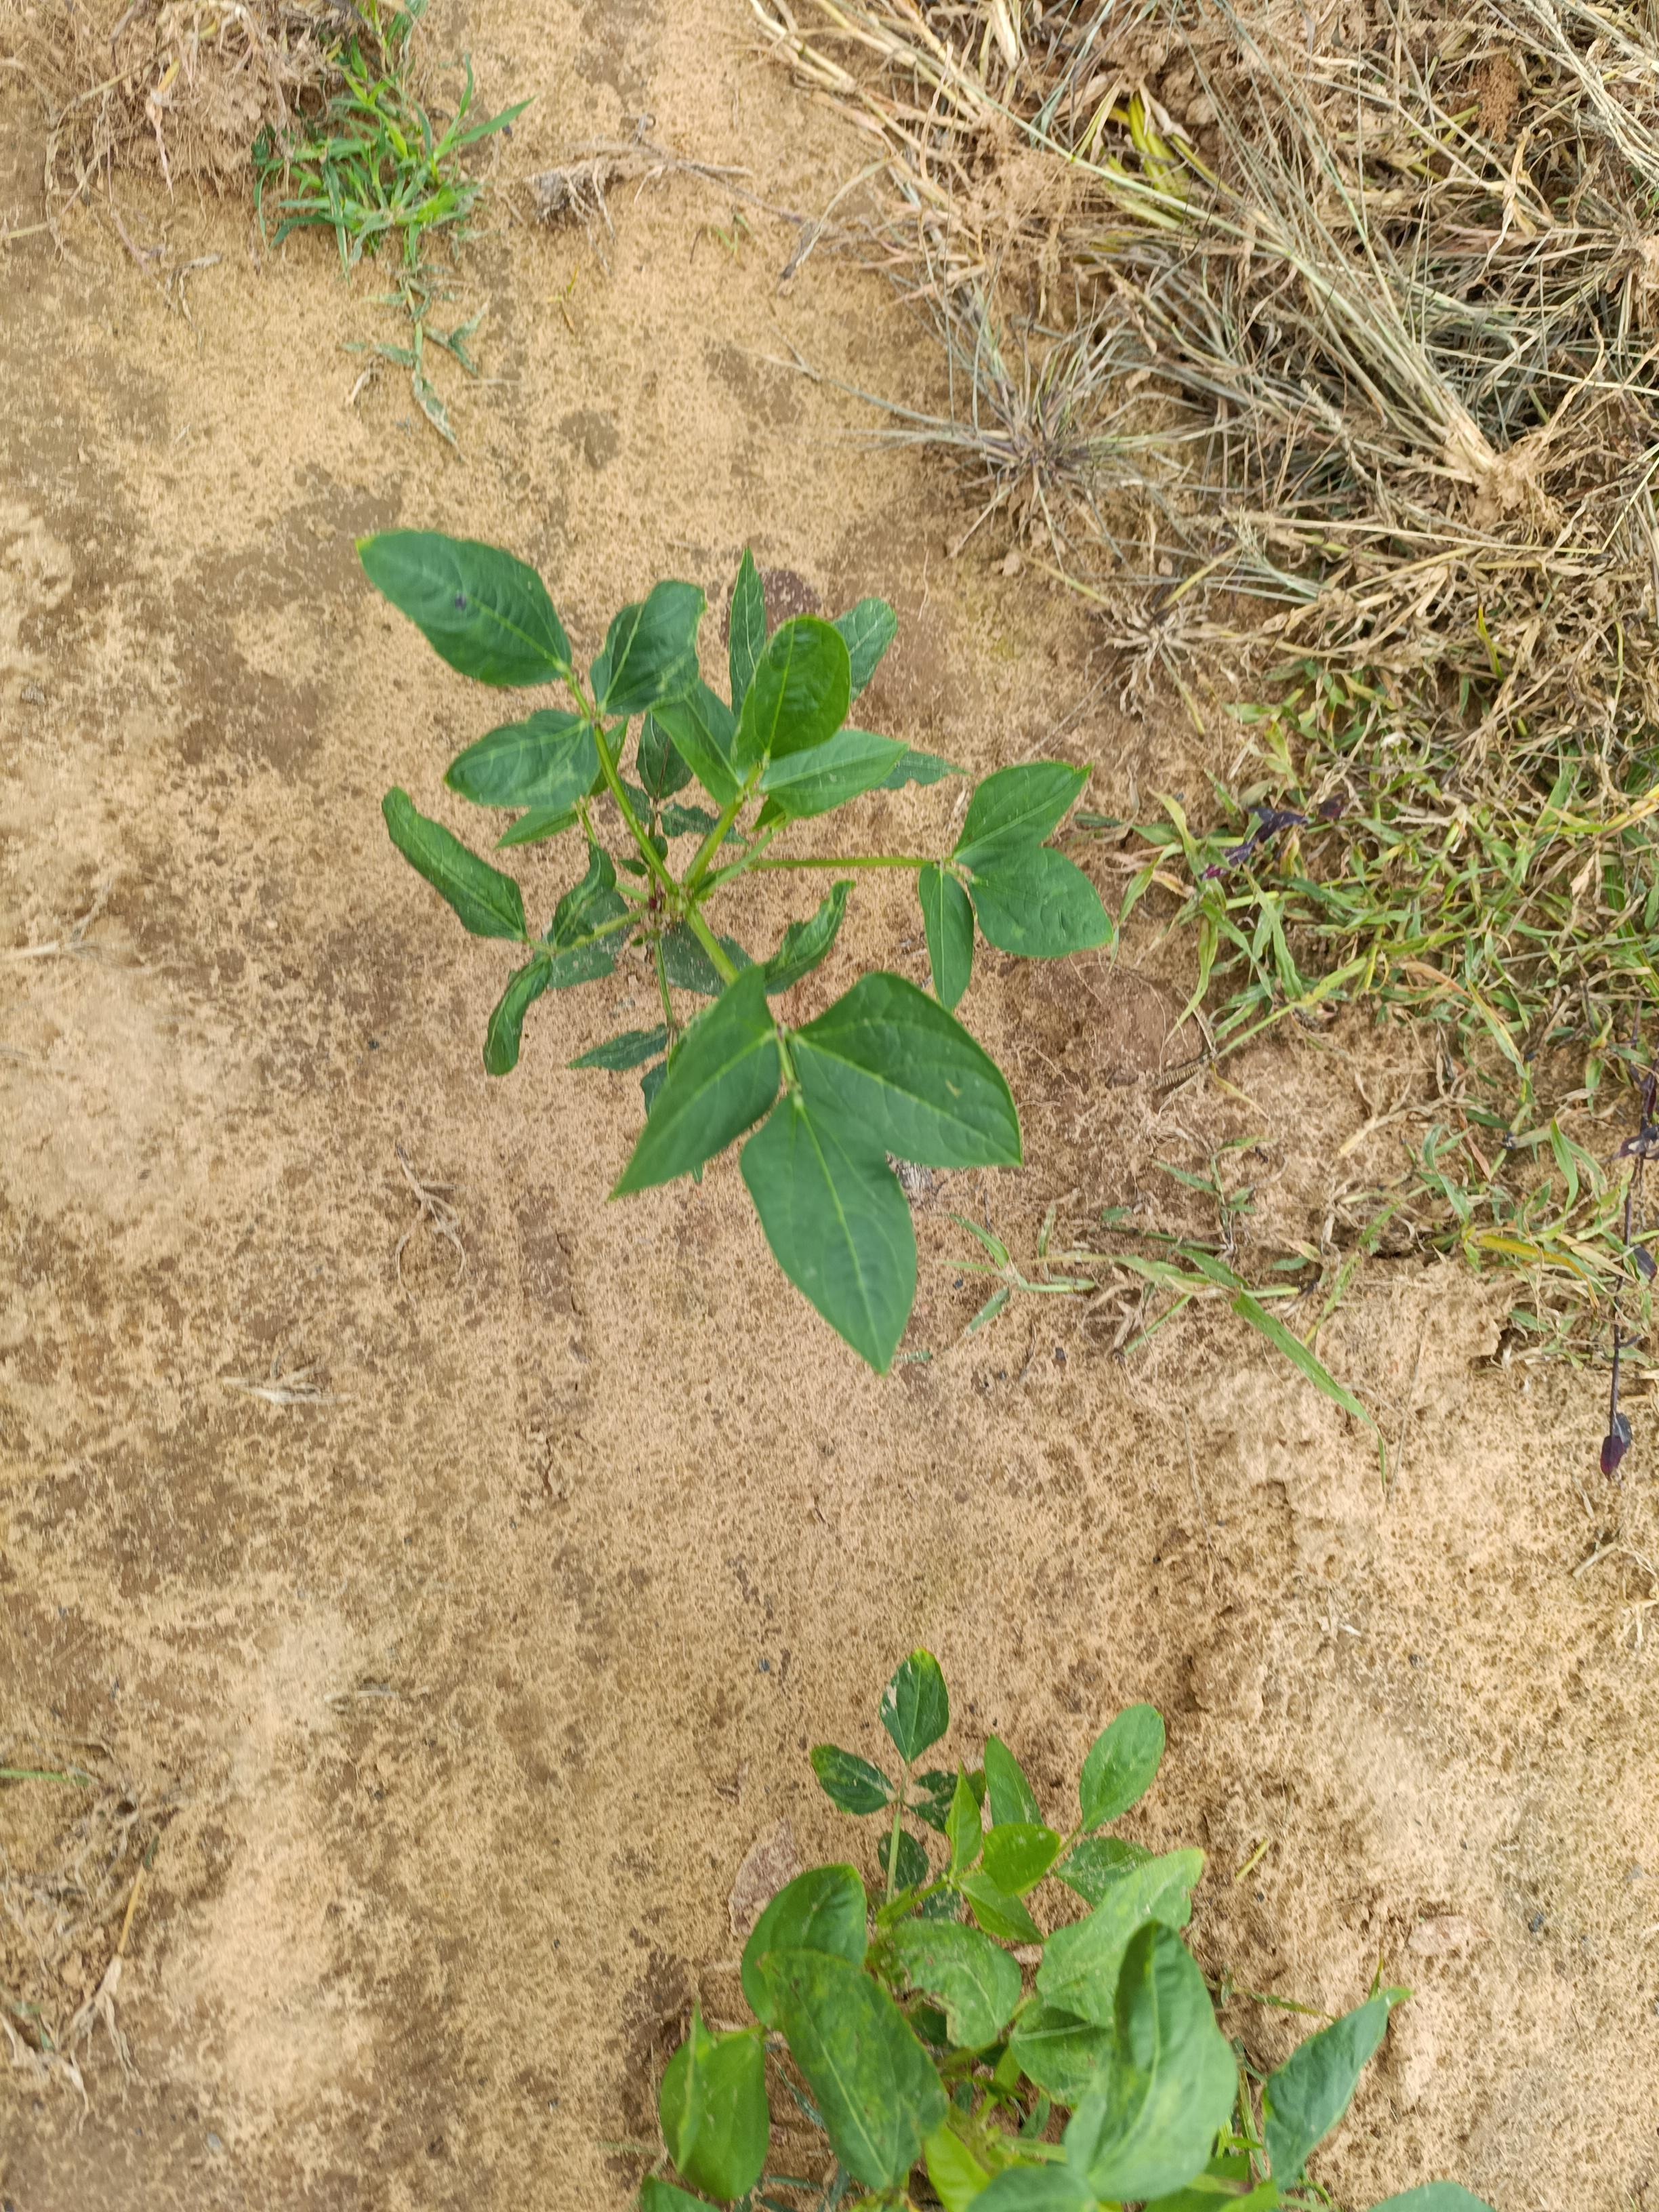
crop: cowpea
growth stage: emergence
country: Nigeria
